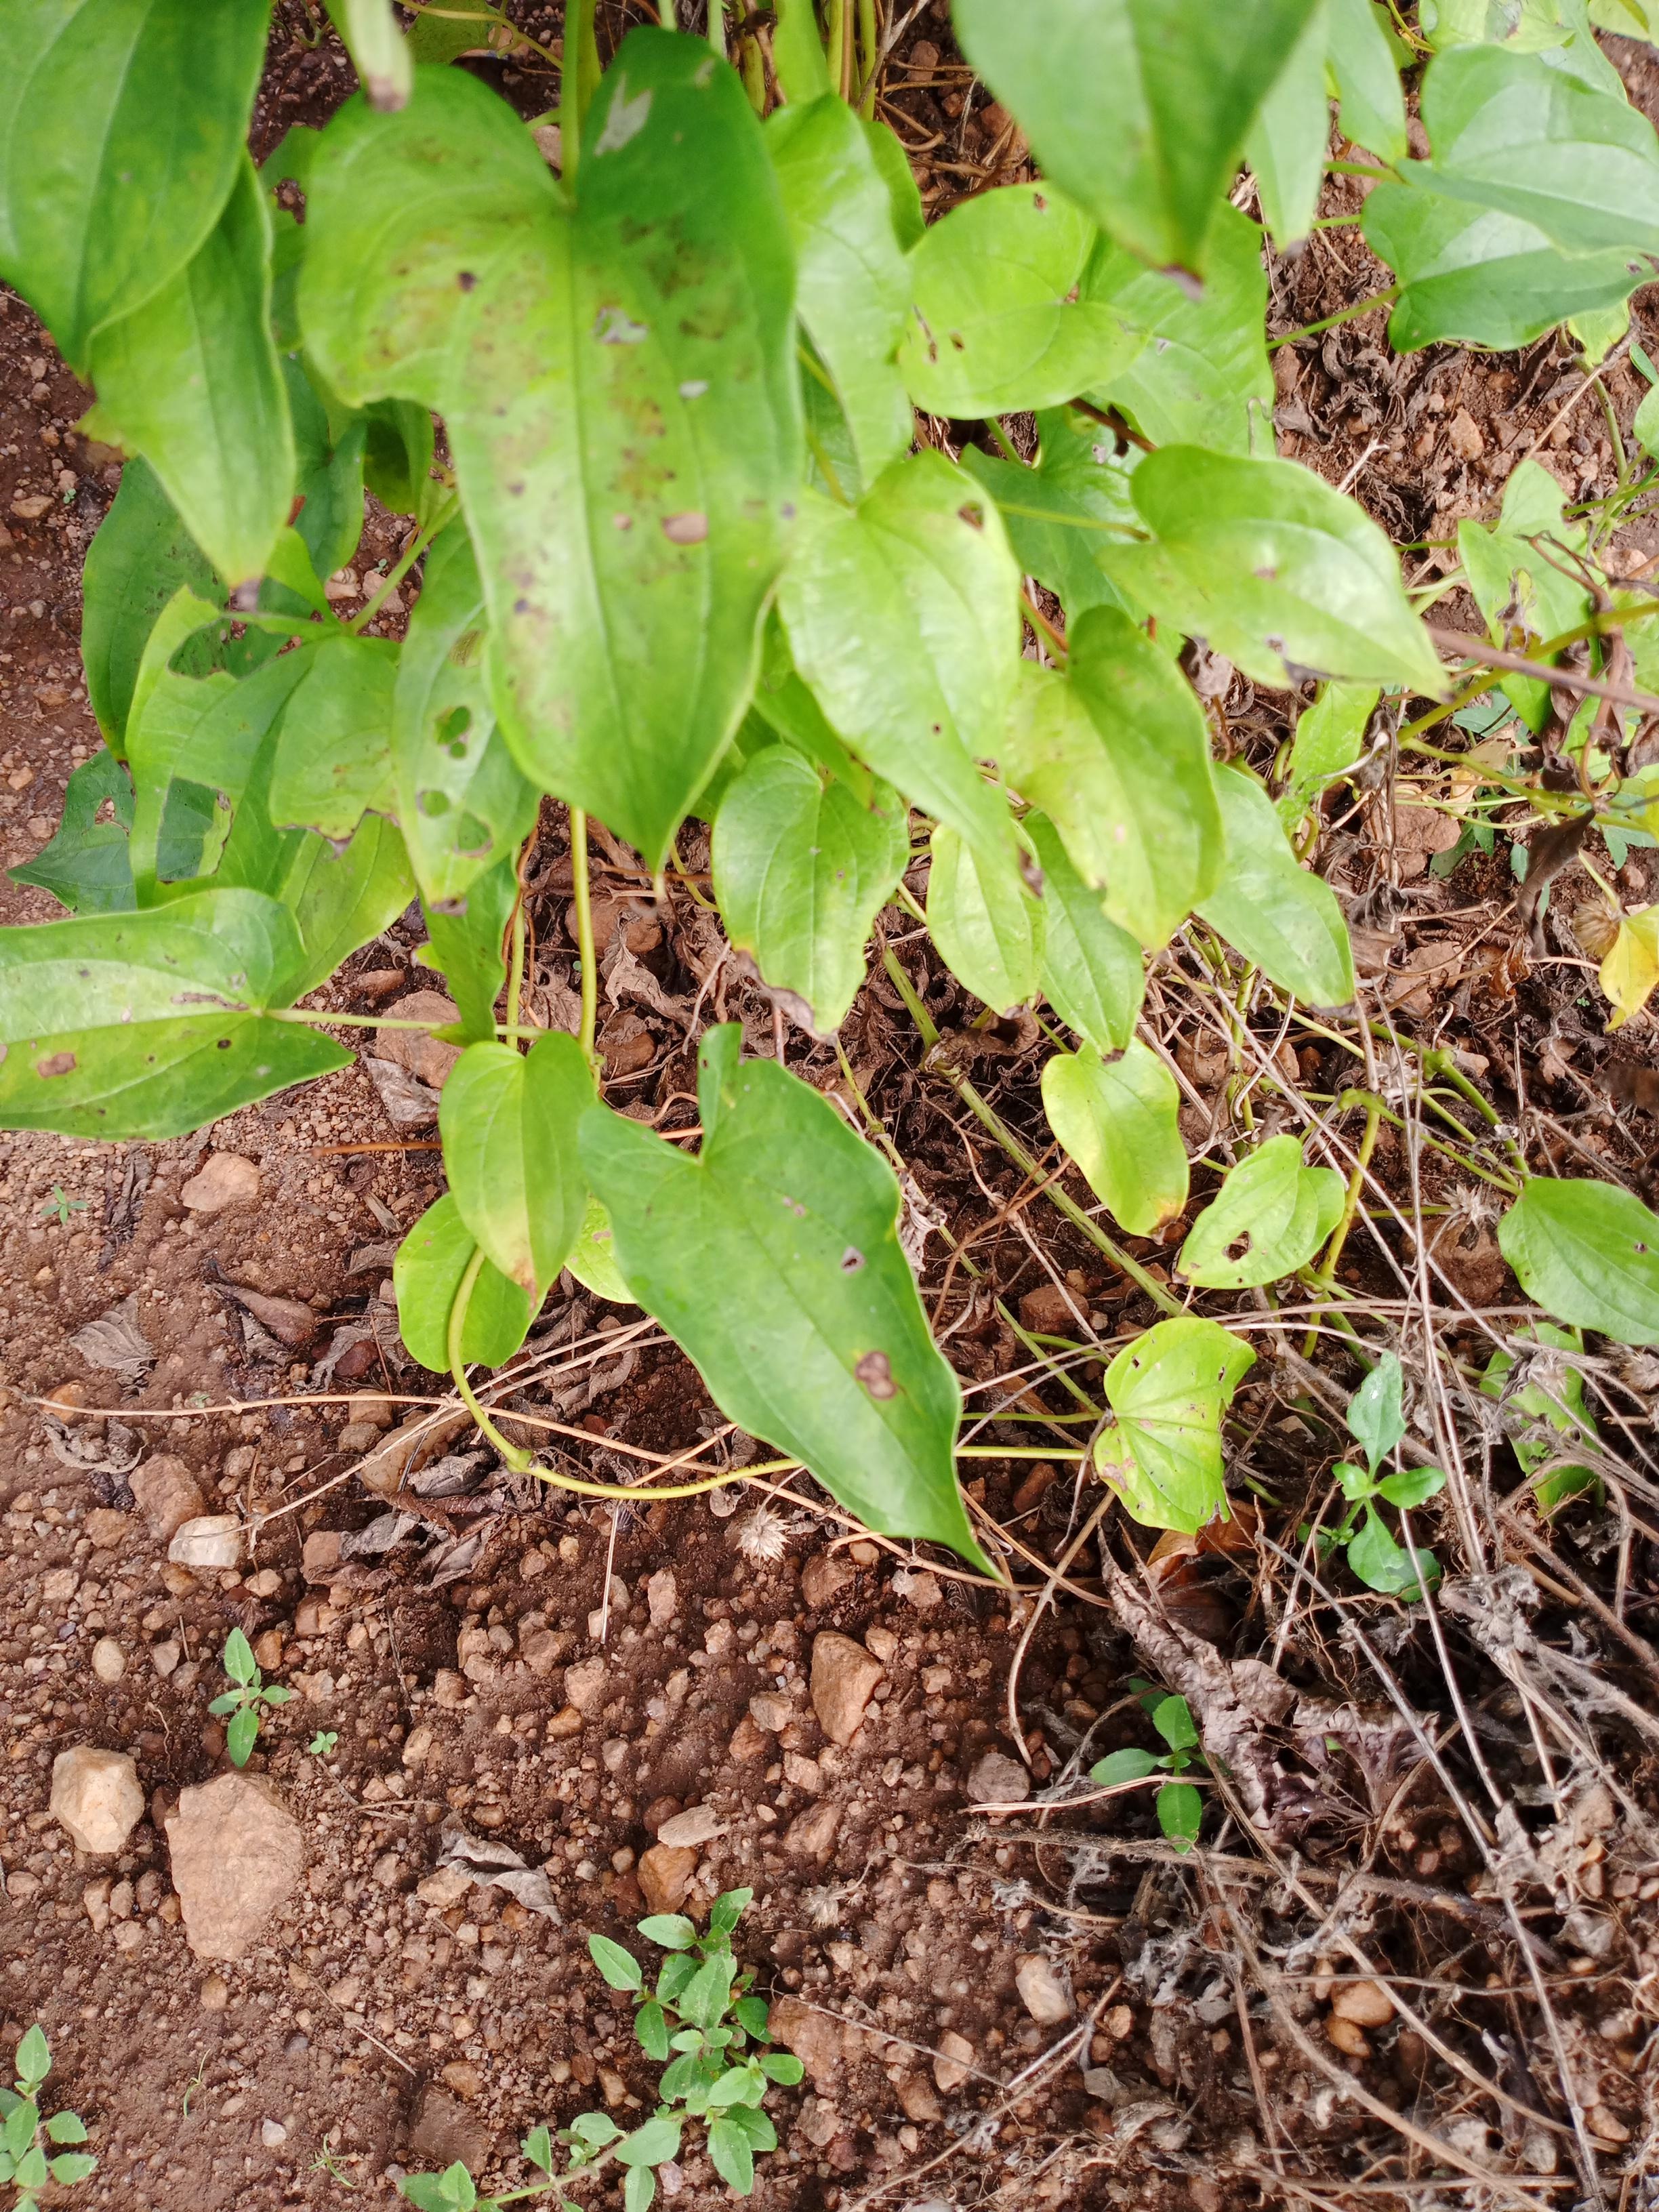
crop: yam
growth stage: vegetative
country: Nigeria
